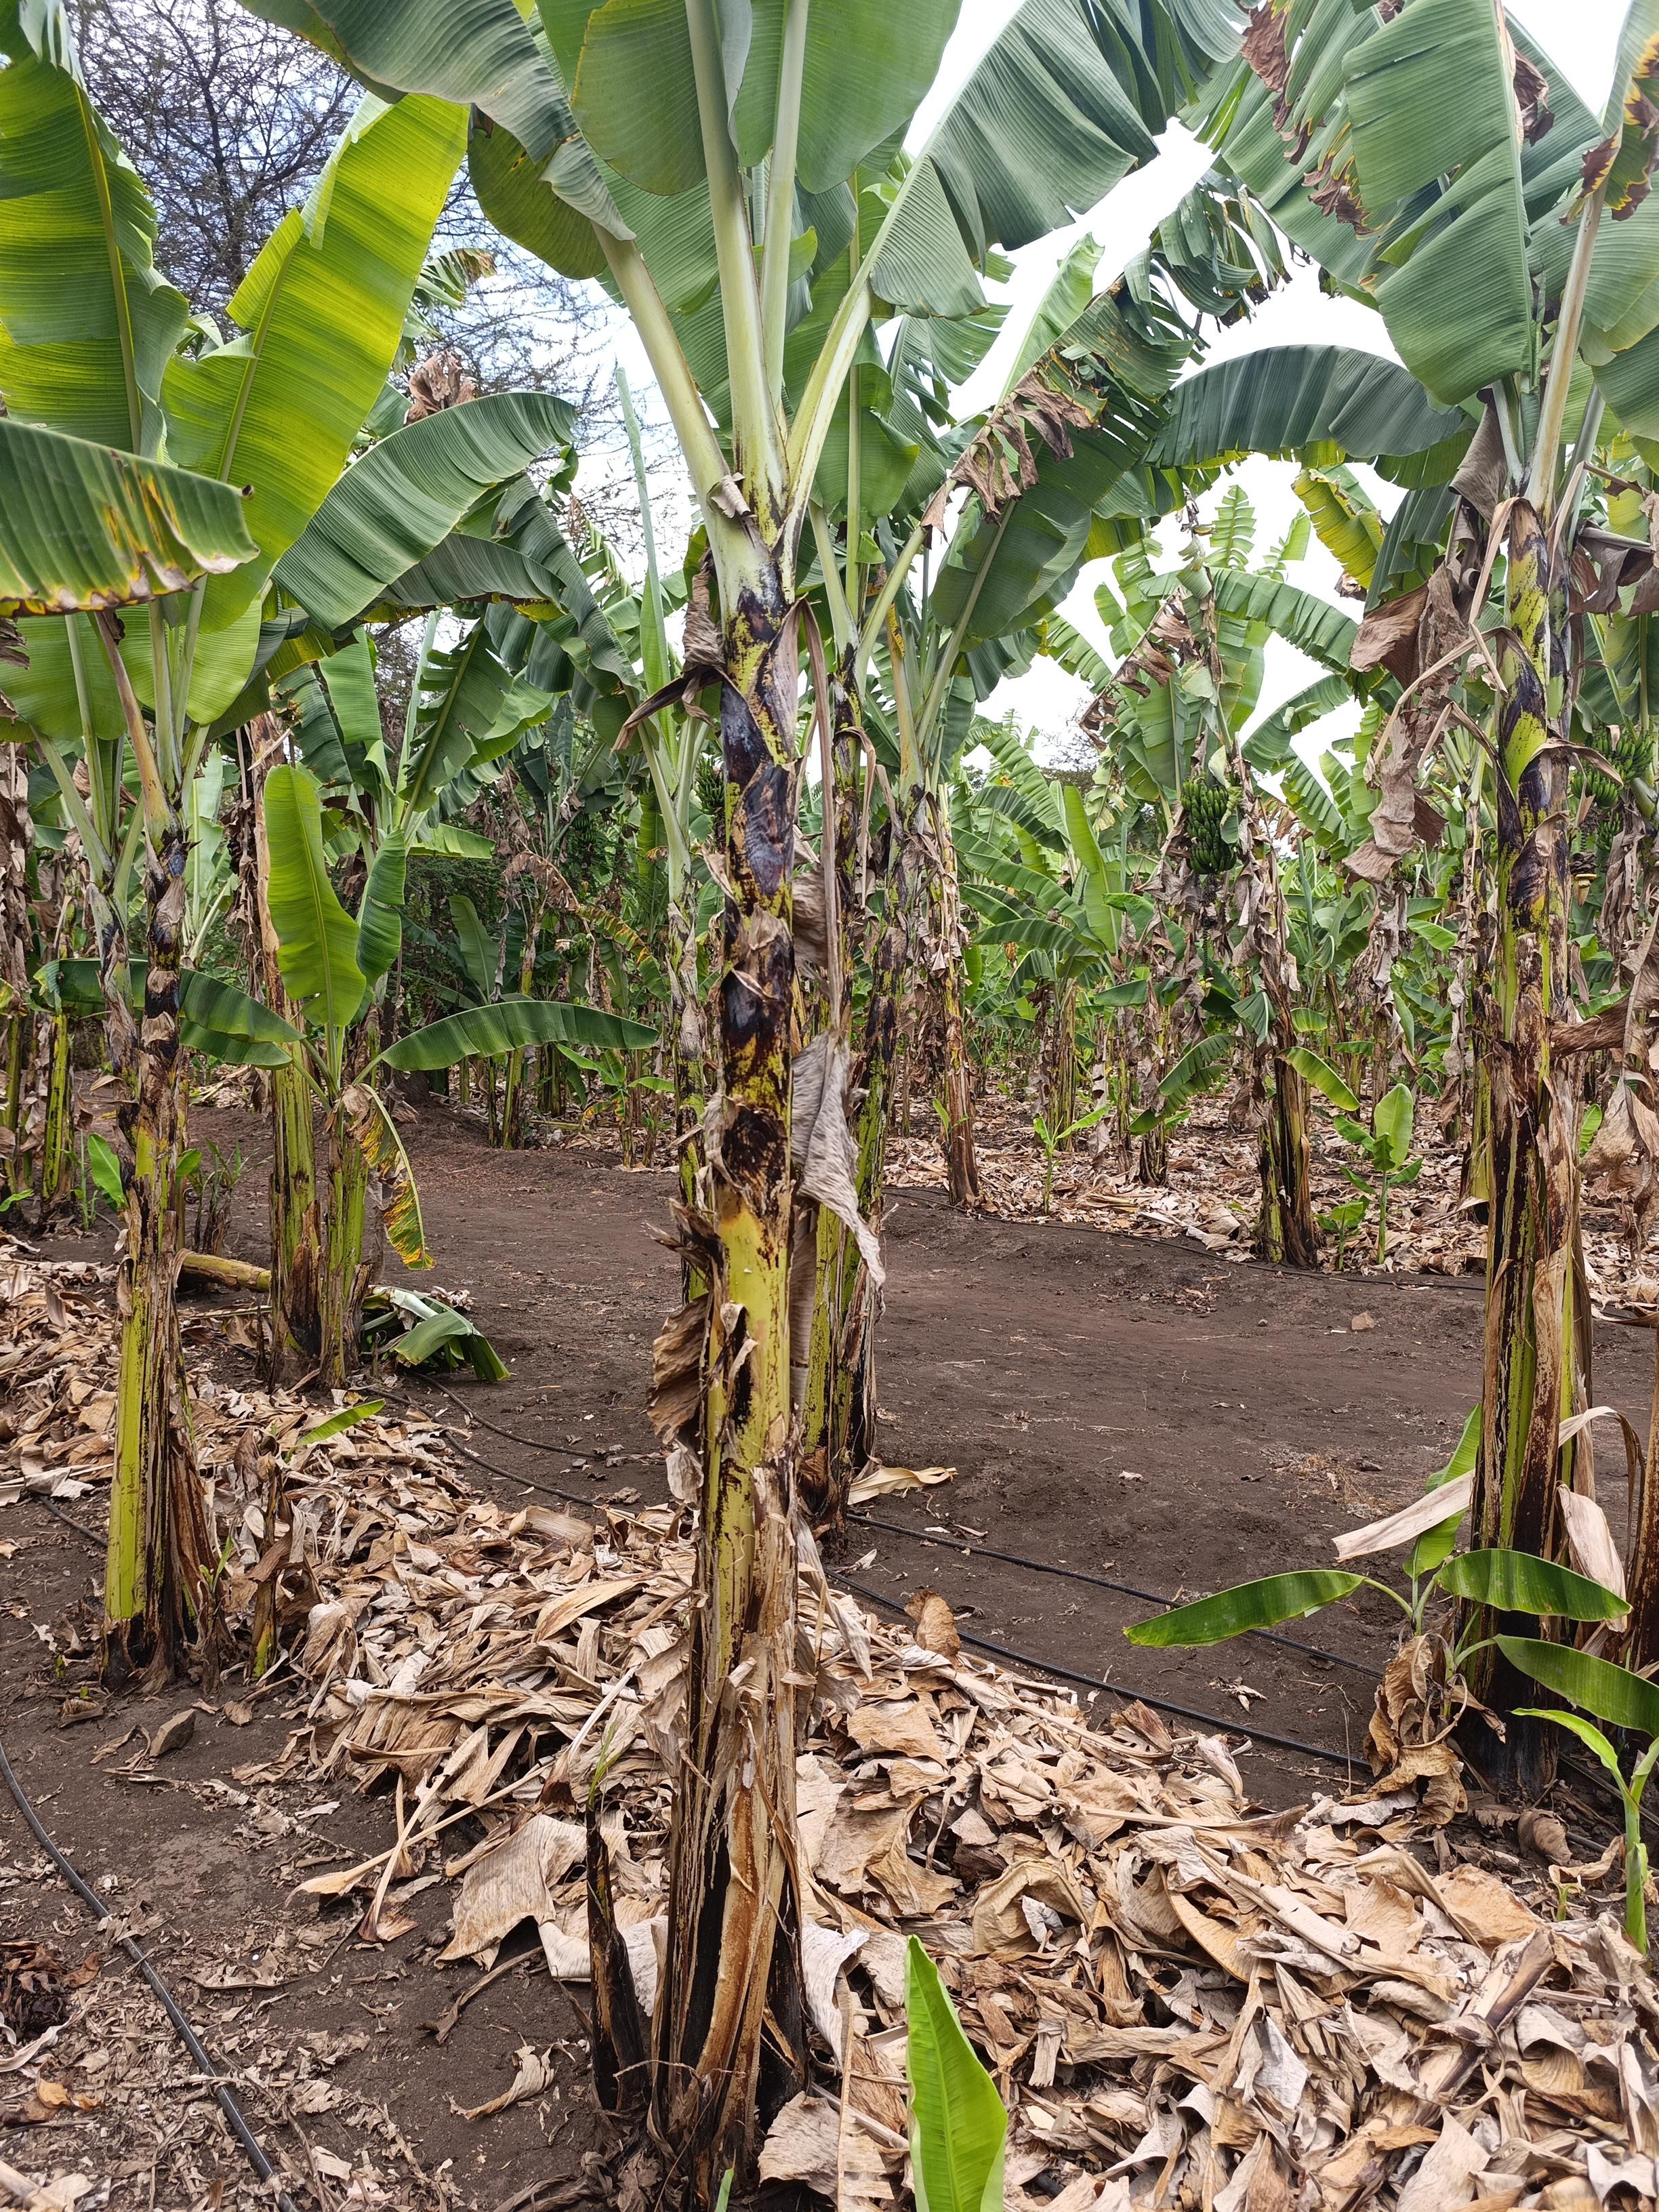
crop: banana
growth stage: vegetative
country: Tanzania
